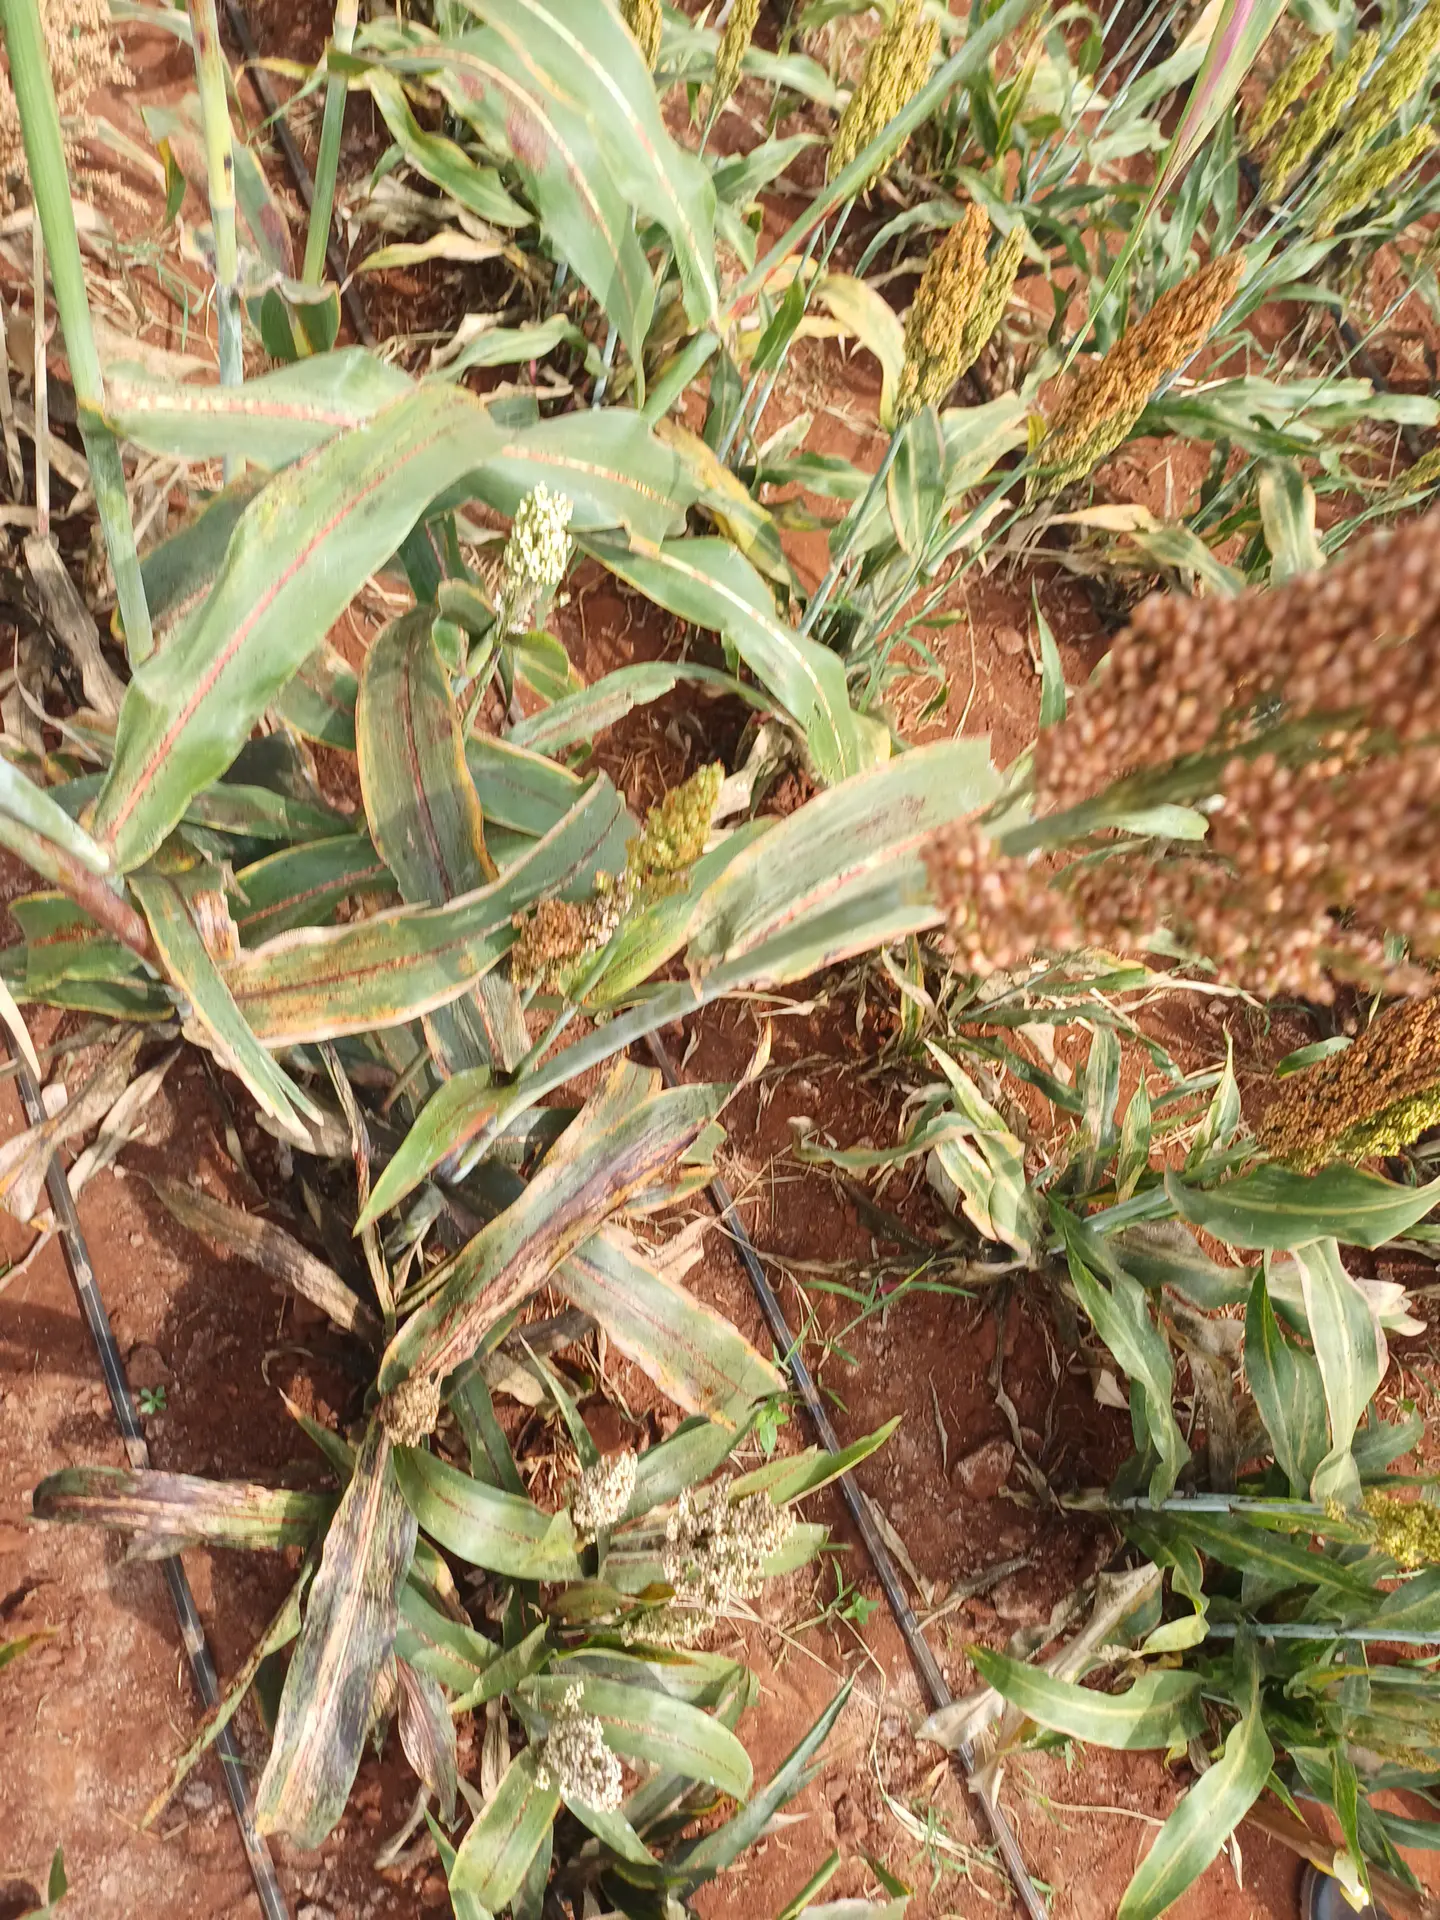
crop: sorghum
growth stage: filling grain
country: Kenya
